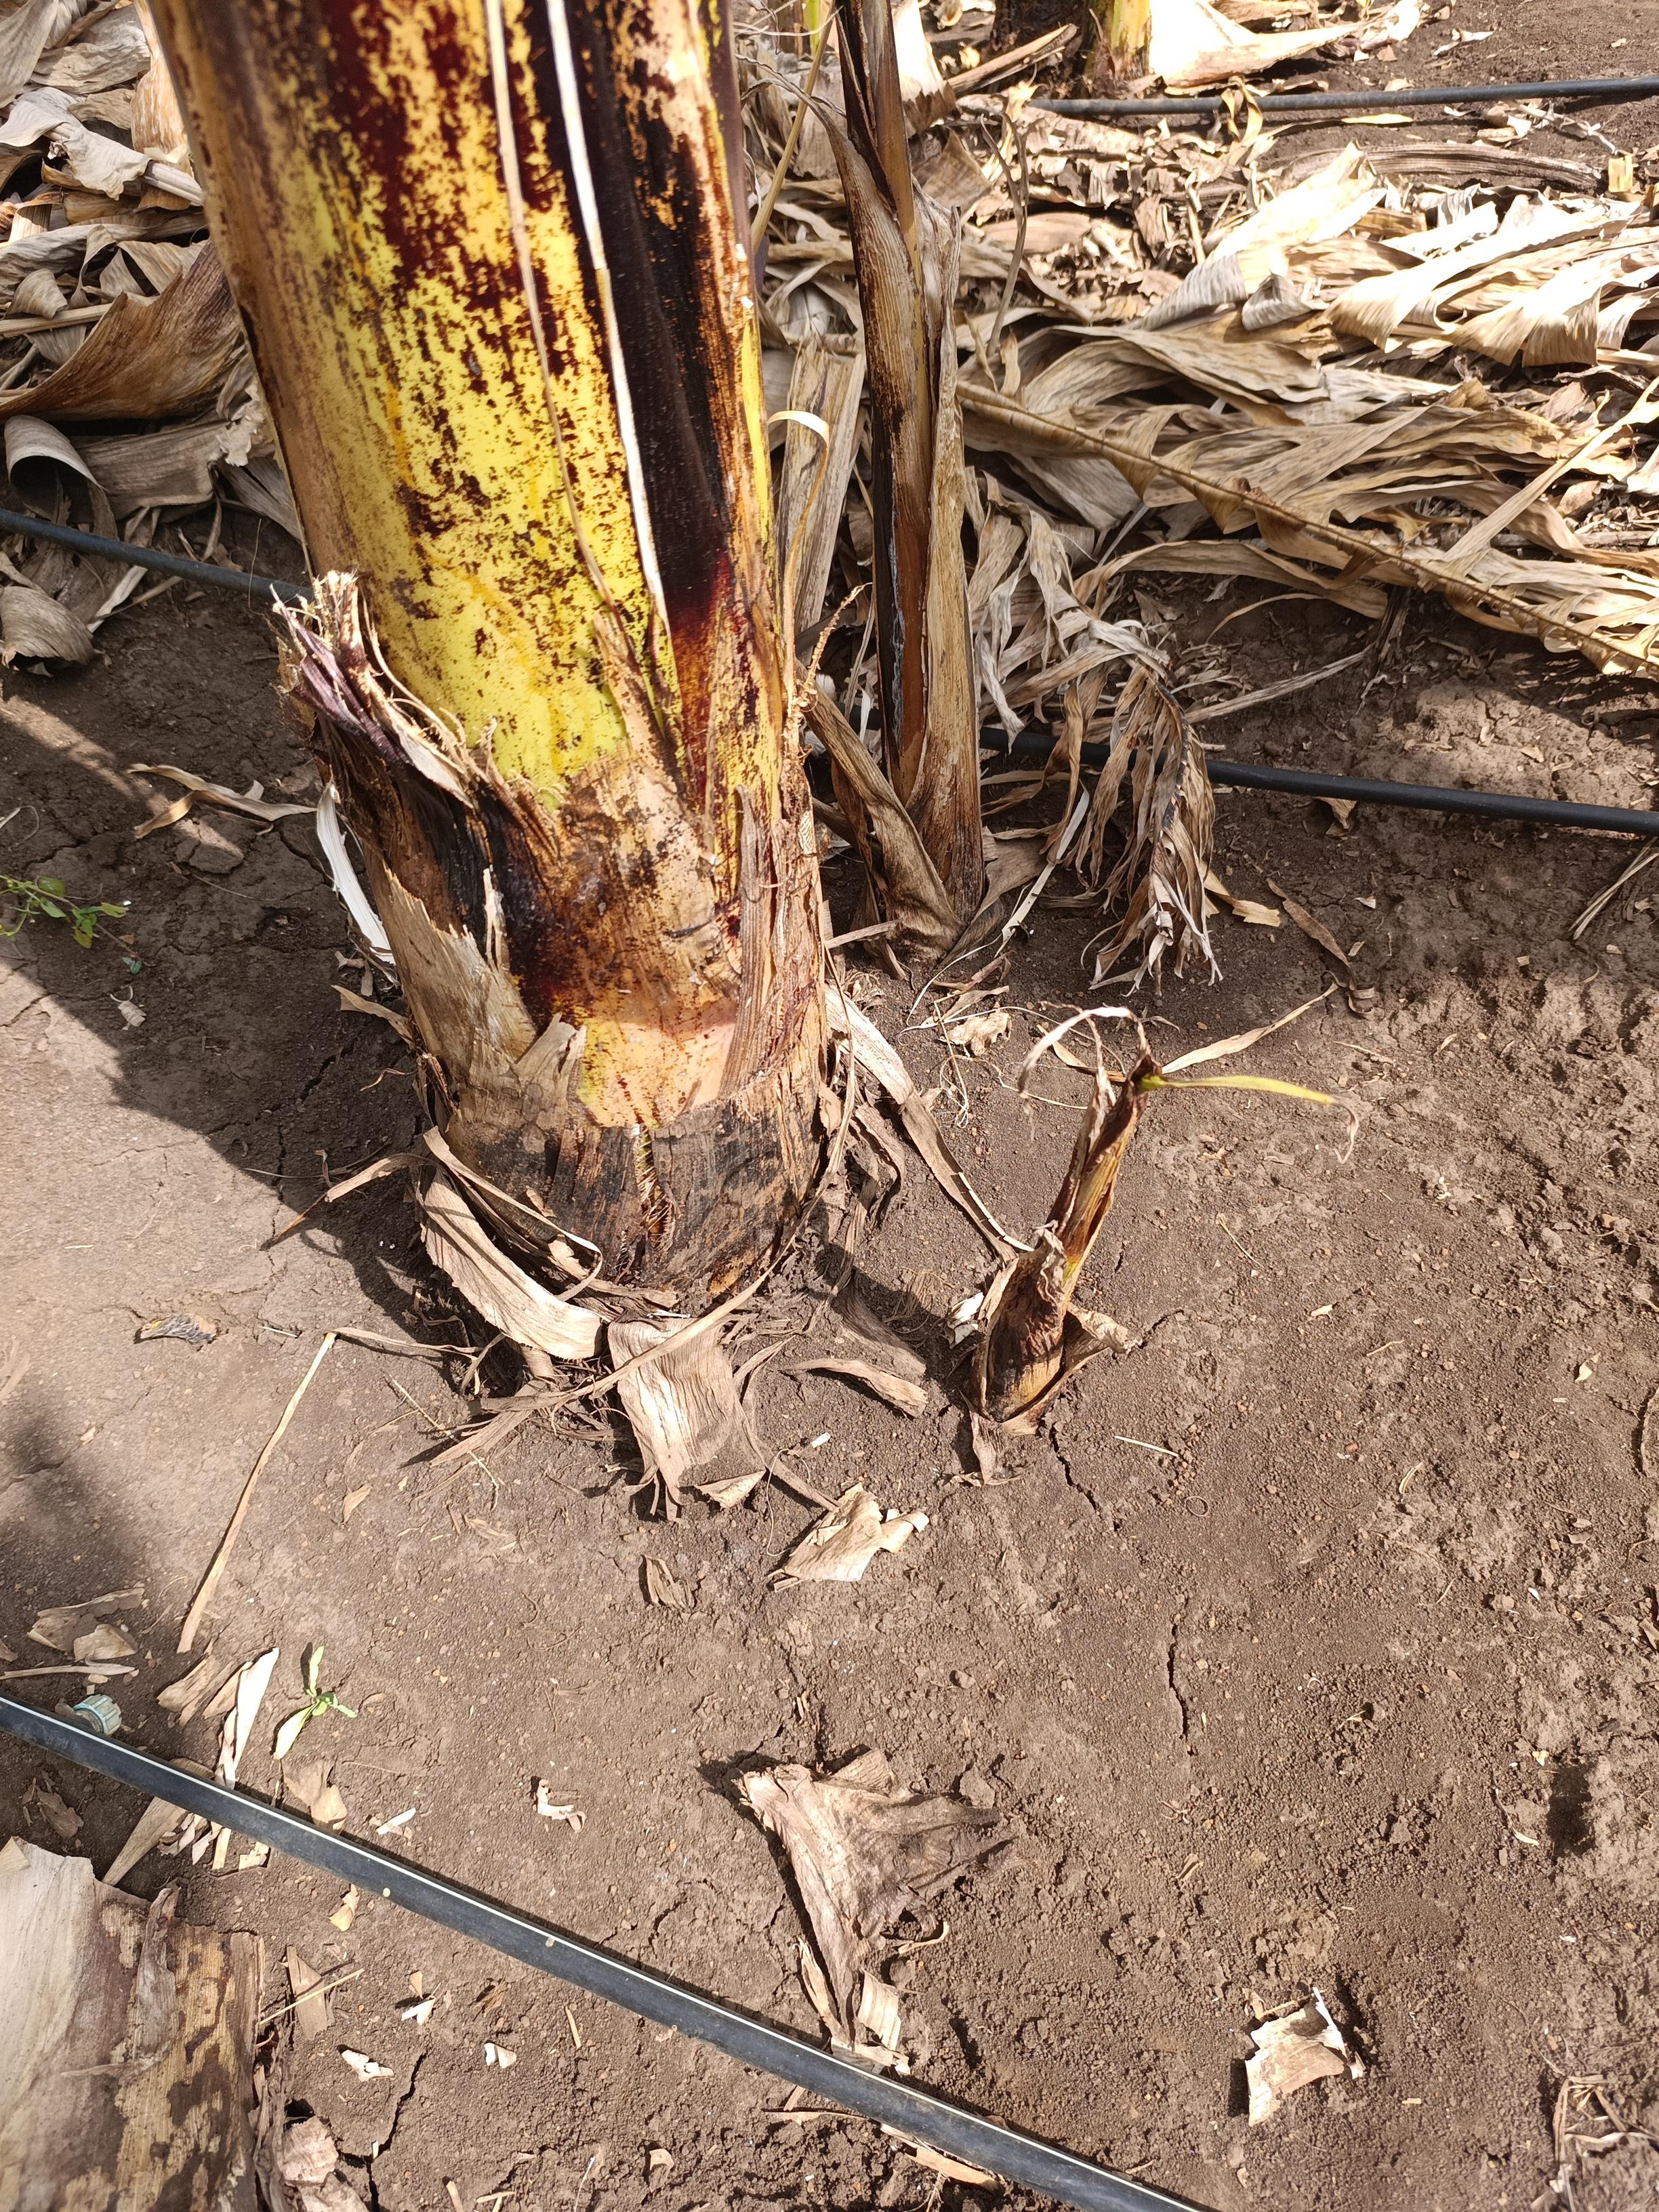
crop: banana
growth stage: emergence sucker
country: Tanzania
